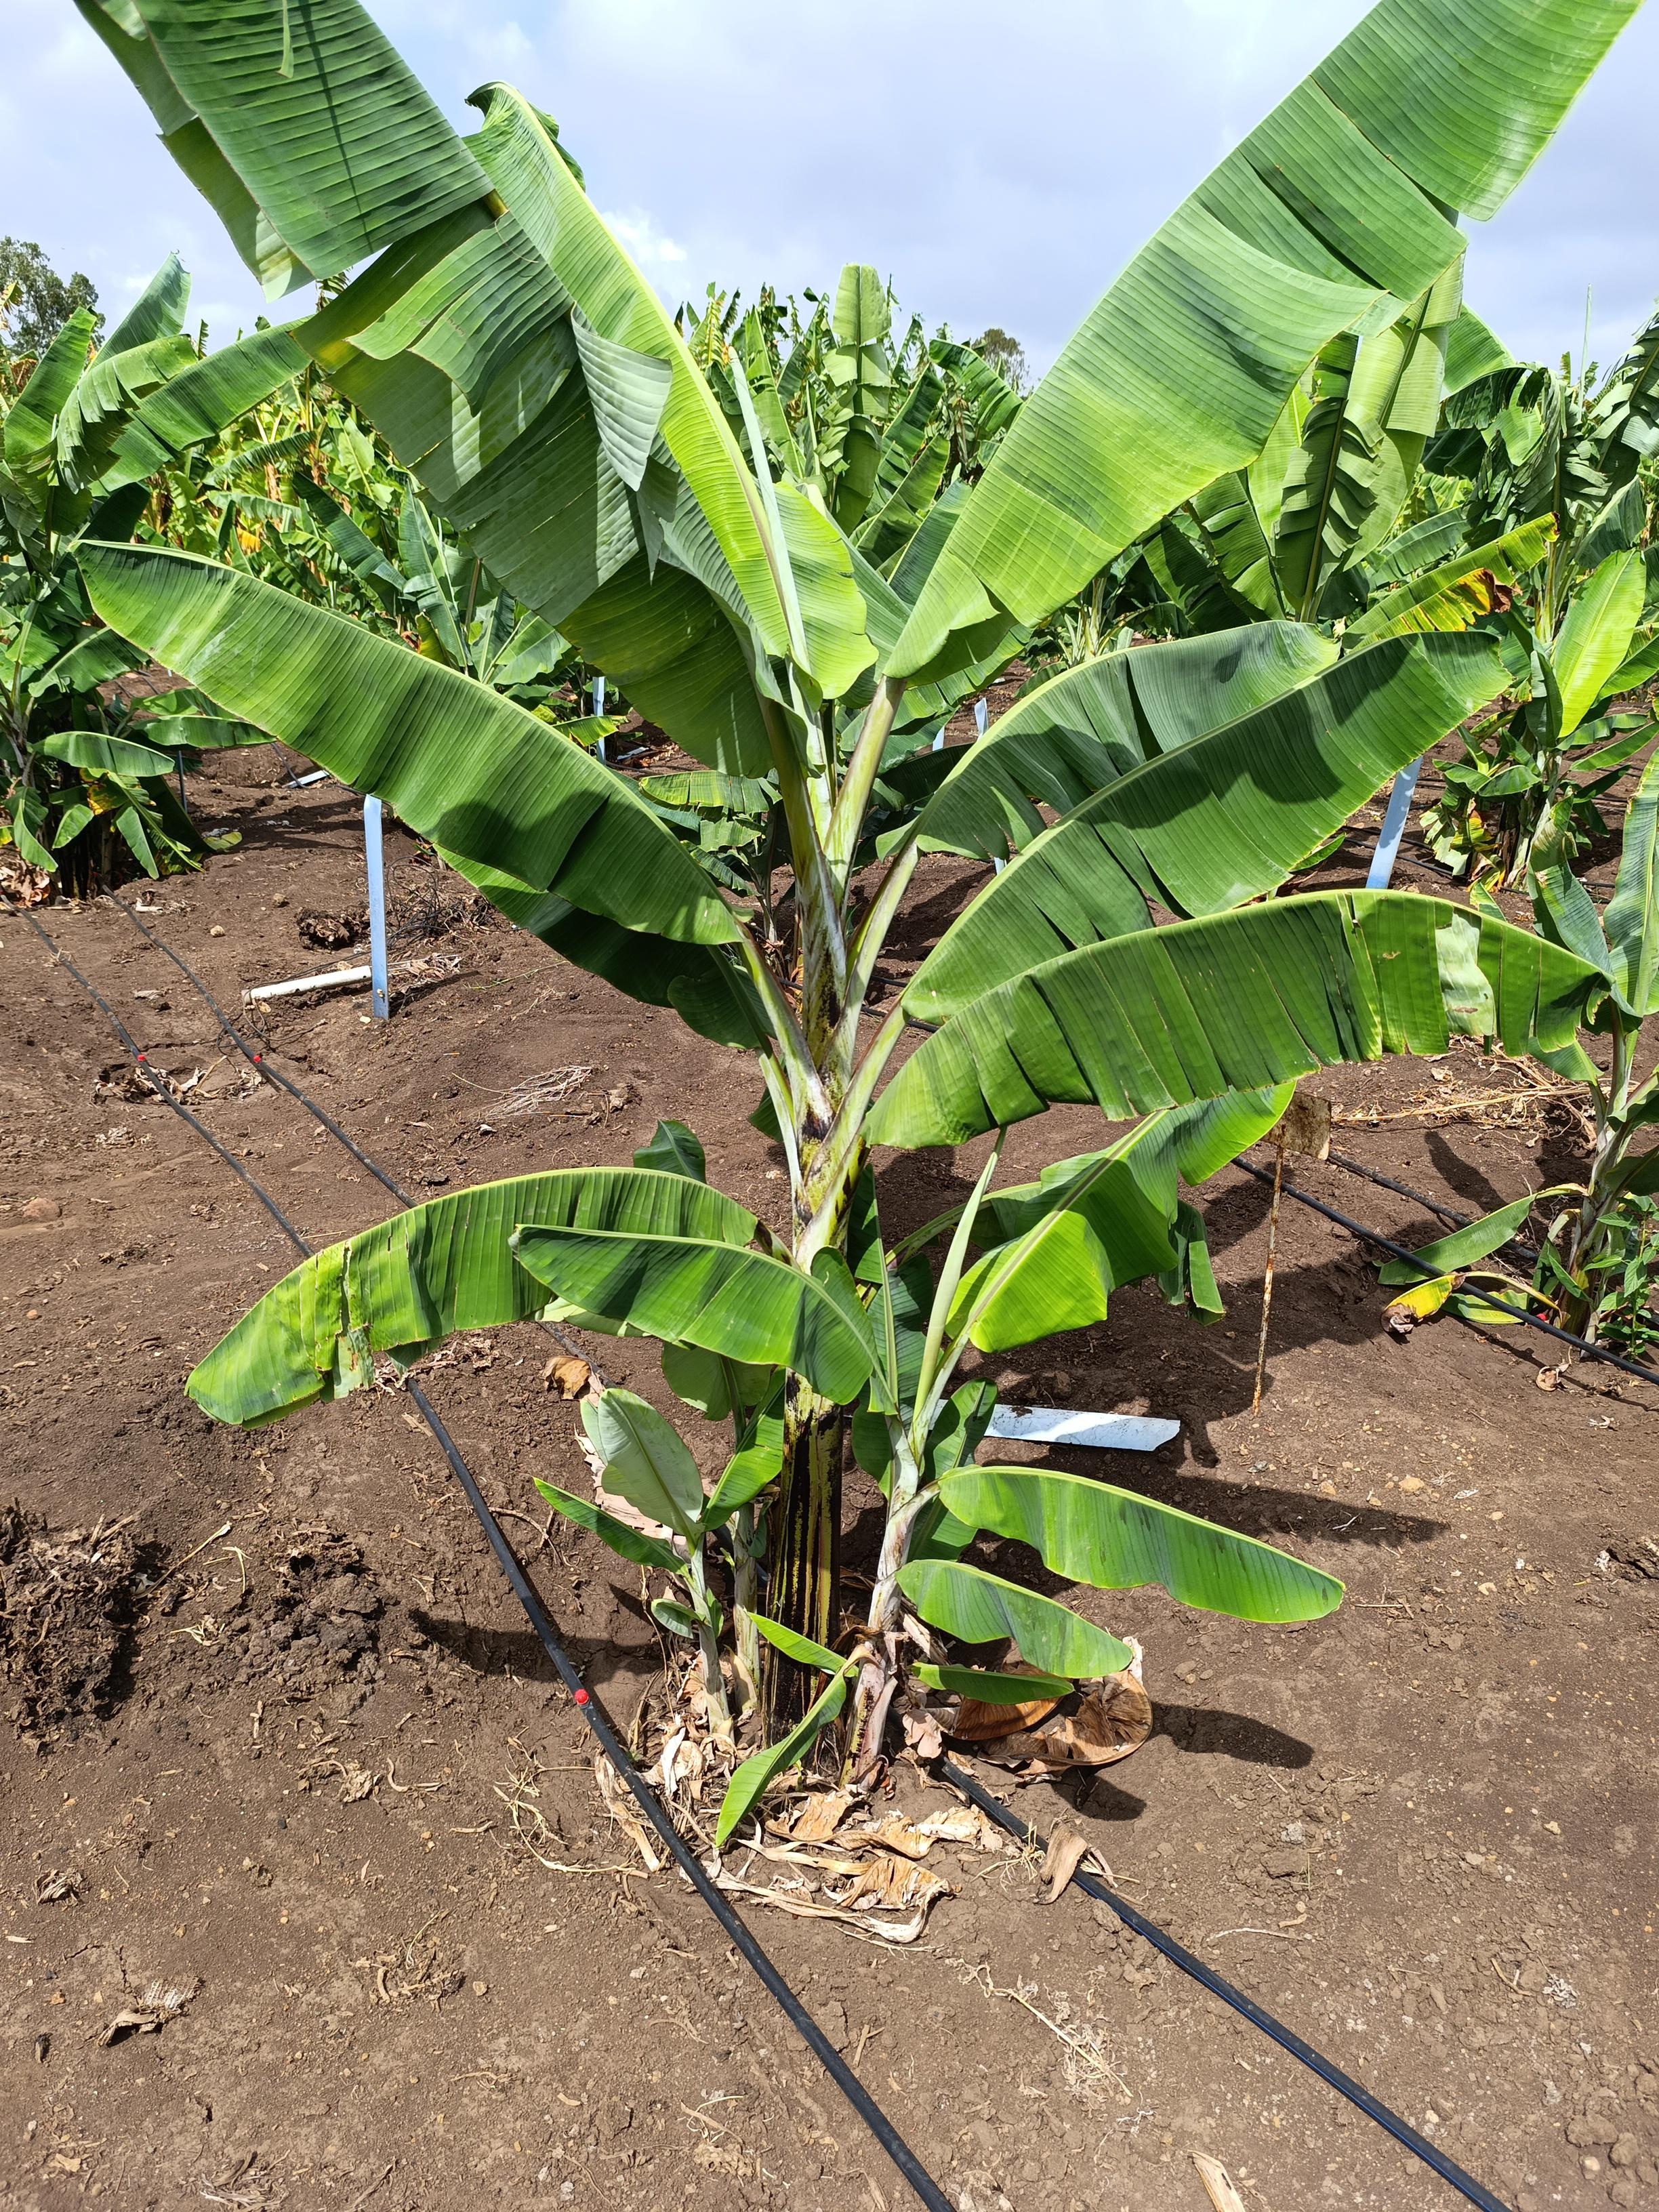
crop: banana
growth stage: vegetative
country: Tanzania
